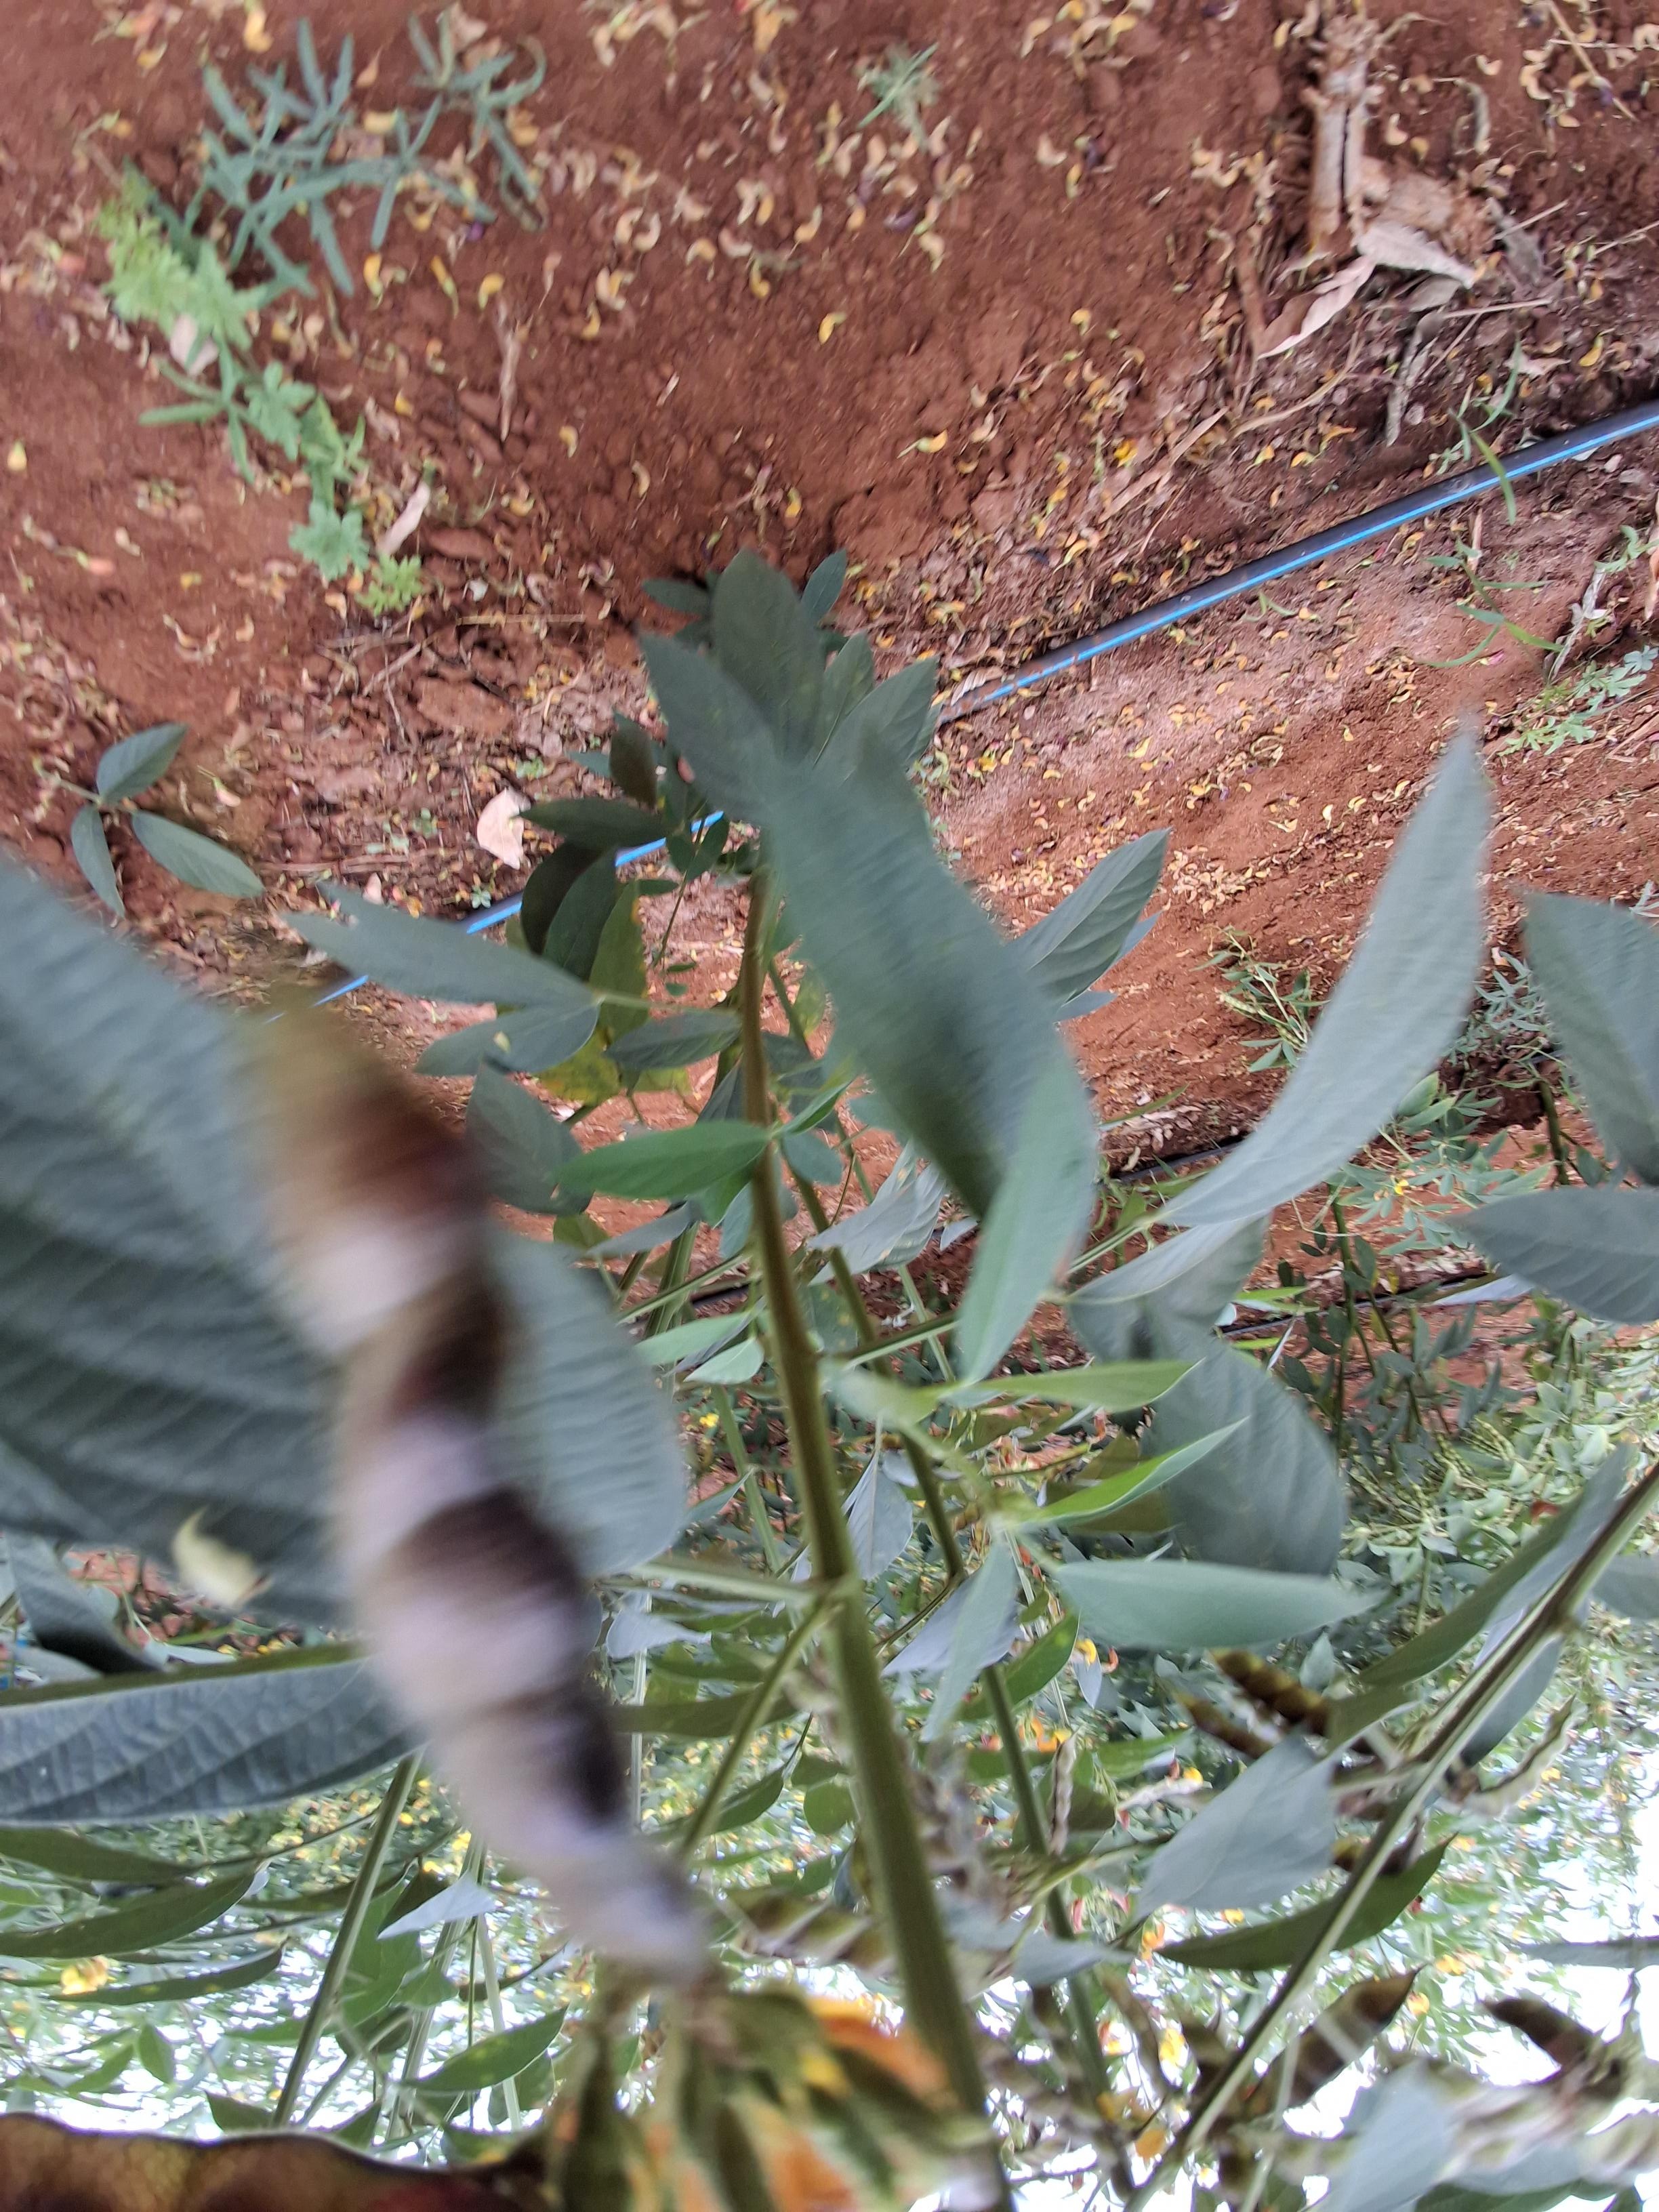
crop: pigeonpea
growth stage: development pod
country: Kenya
